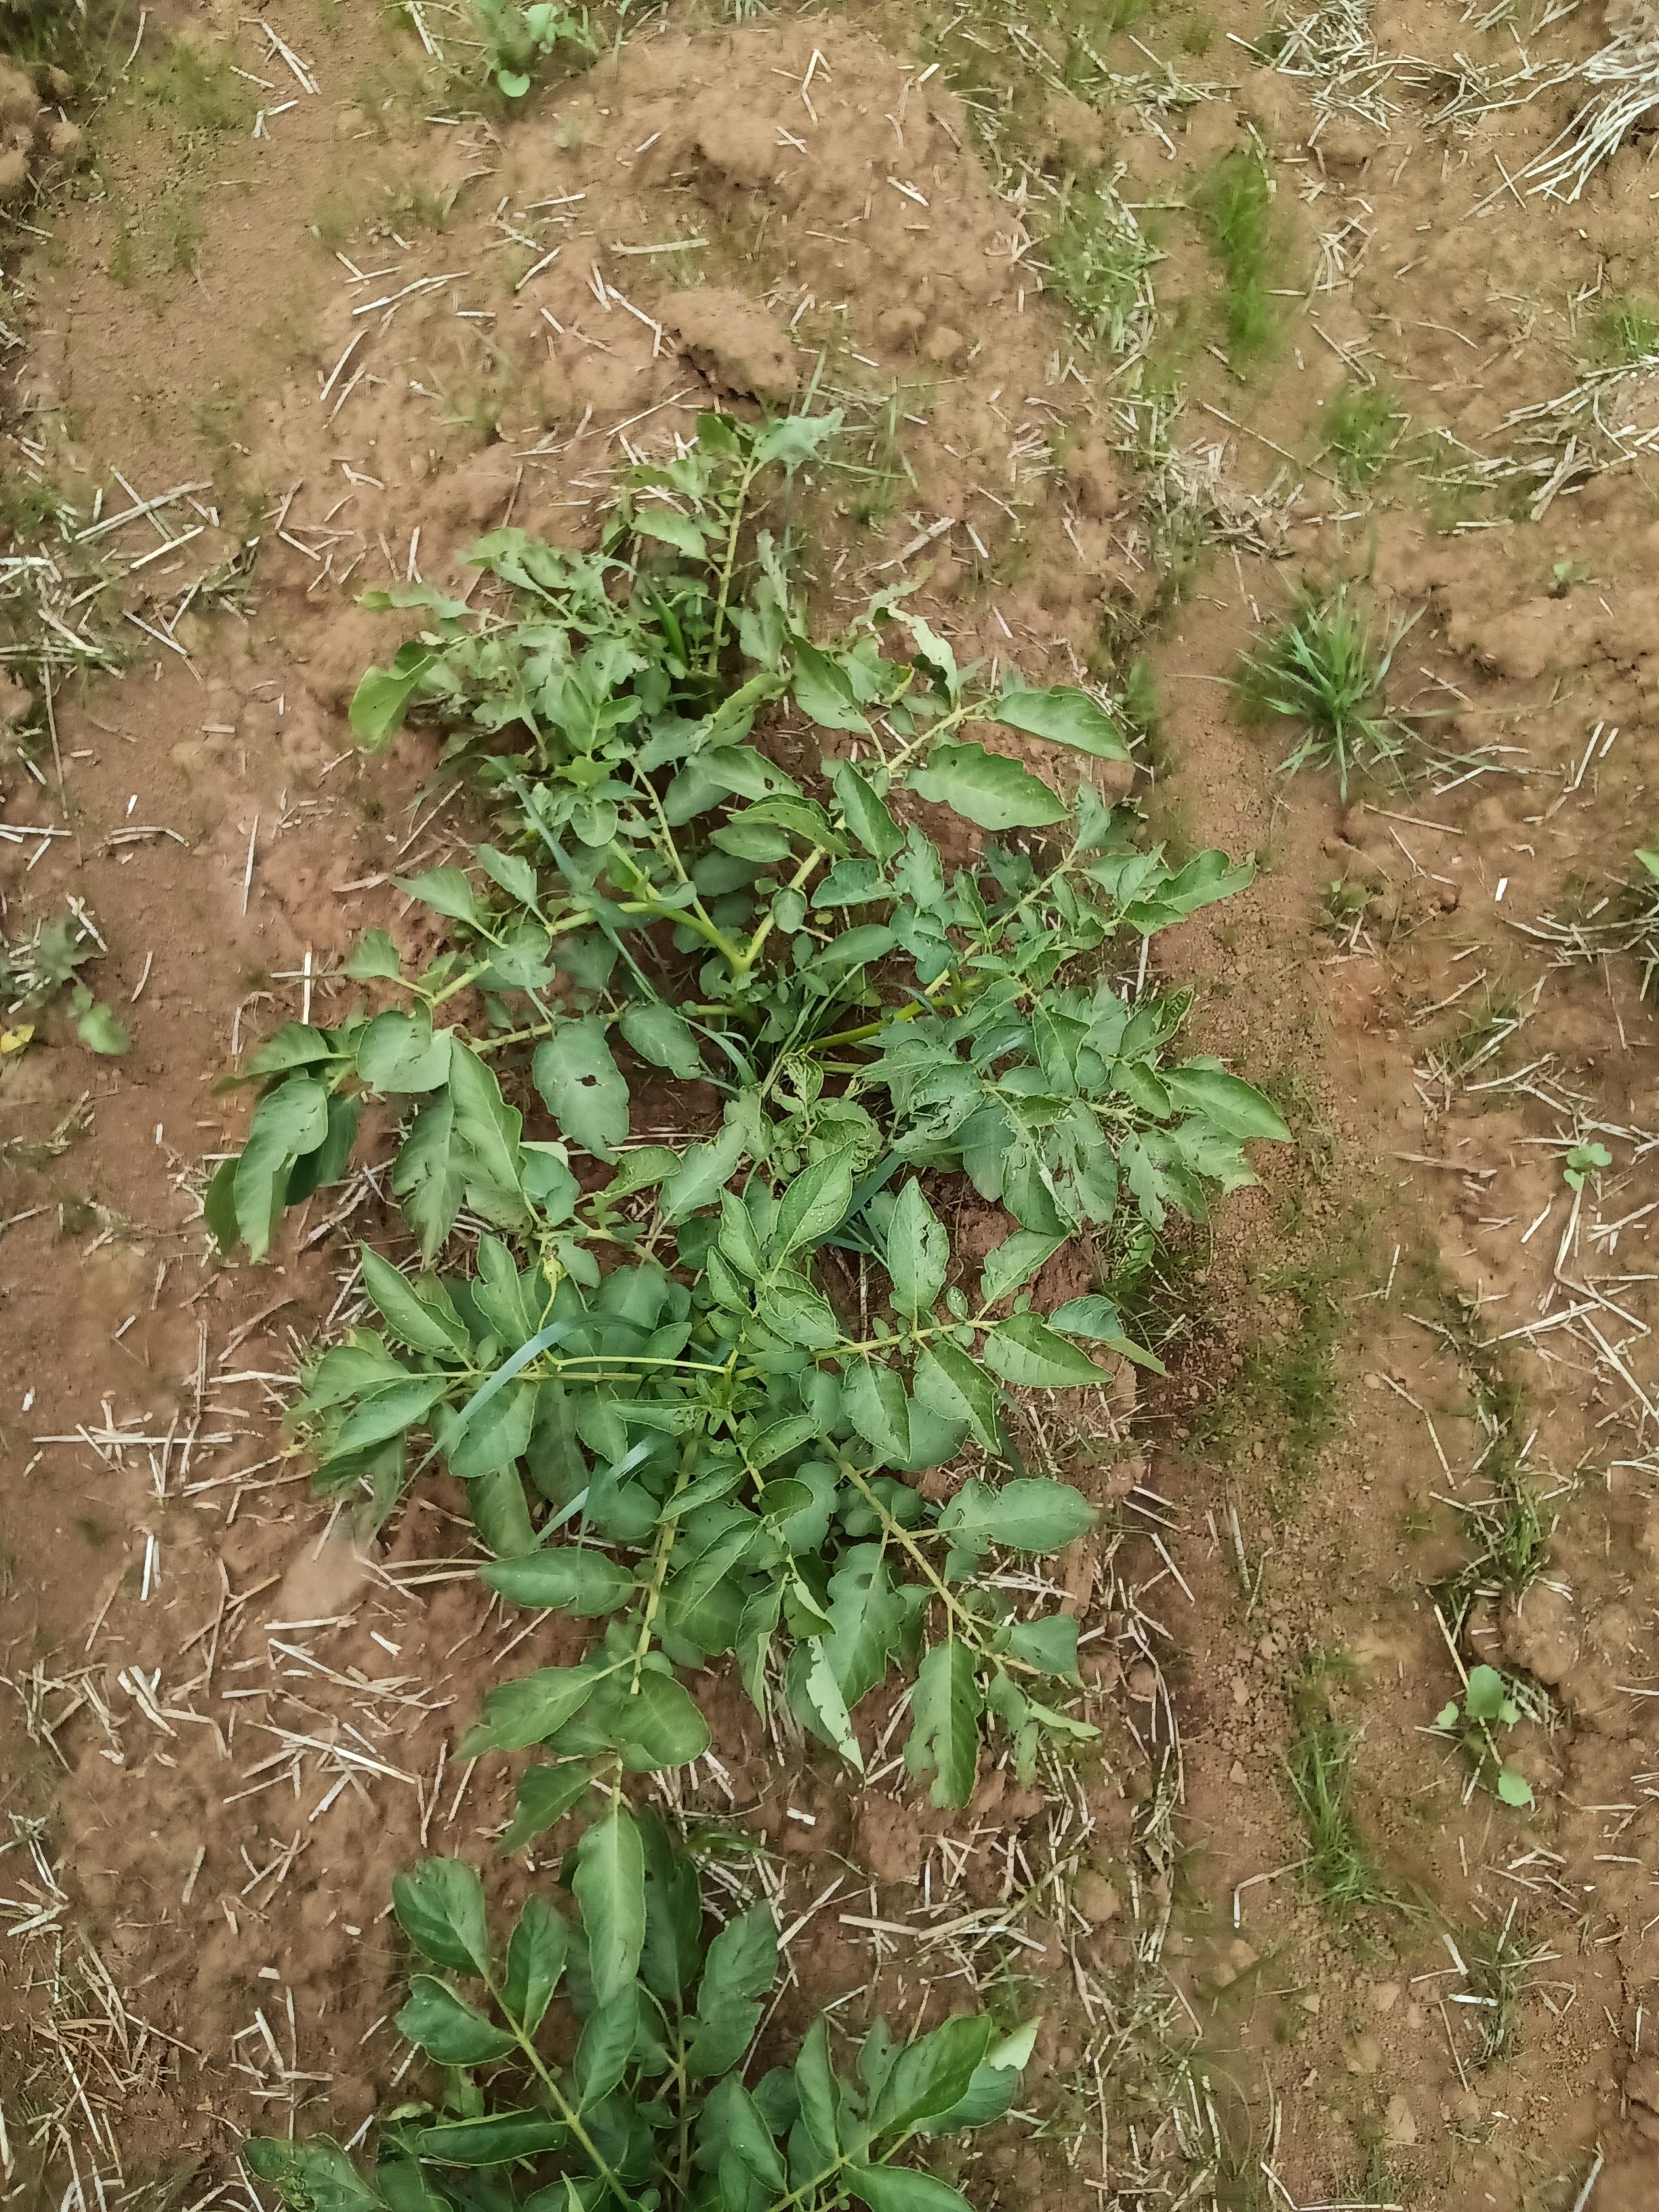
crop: potato
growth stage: harvest maturity
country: Kenya
